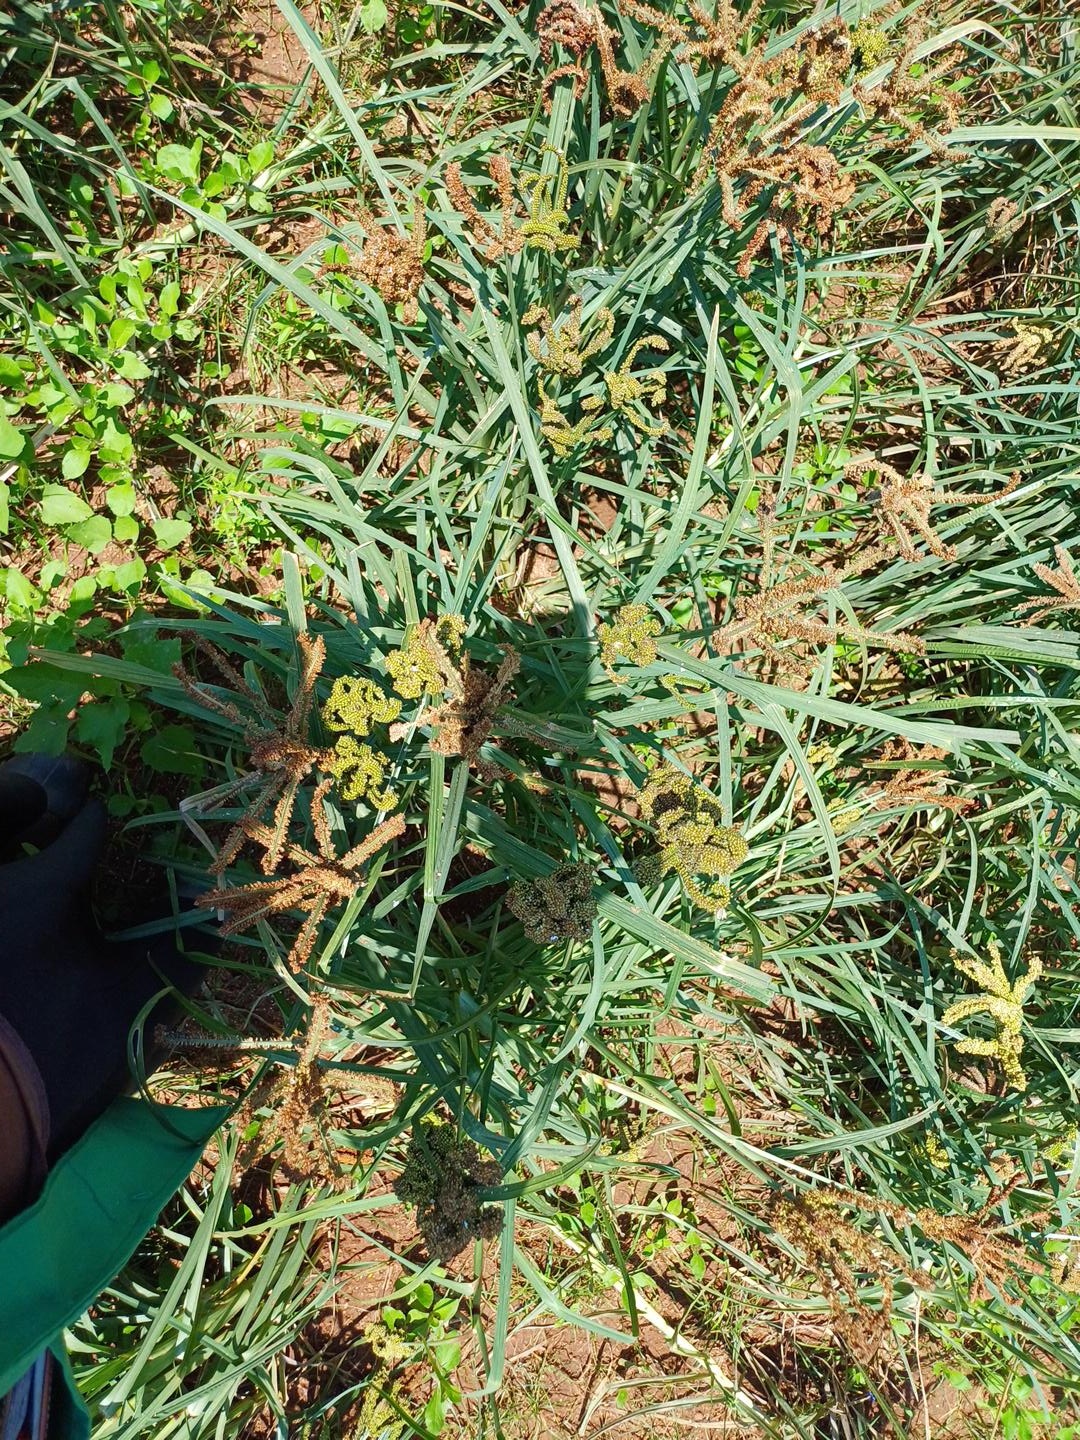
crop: finger millet
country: Kenya
